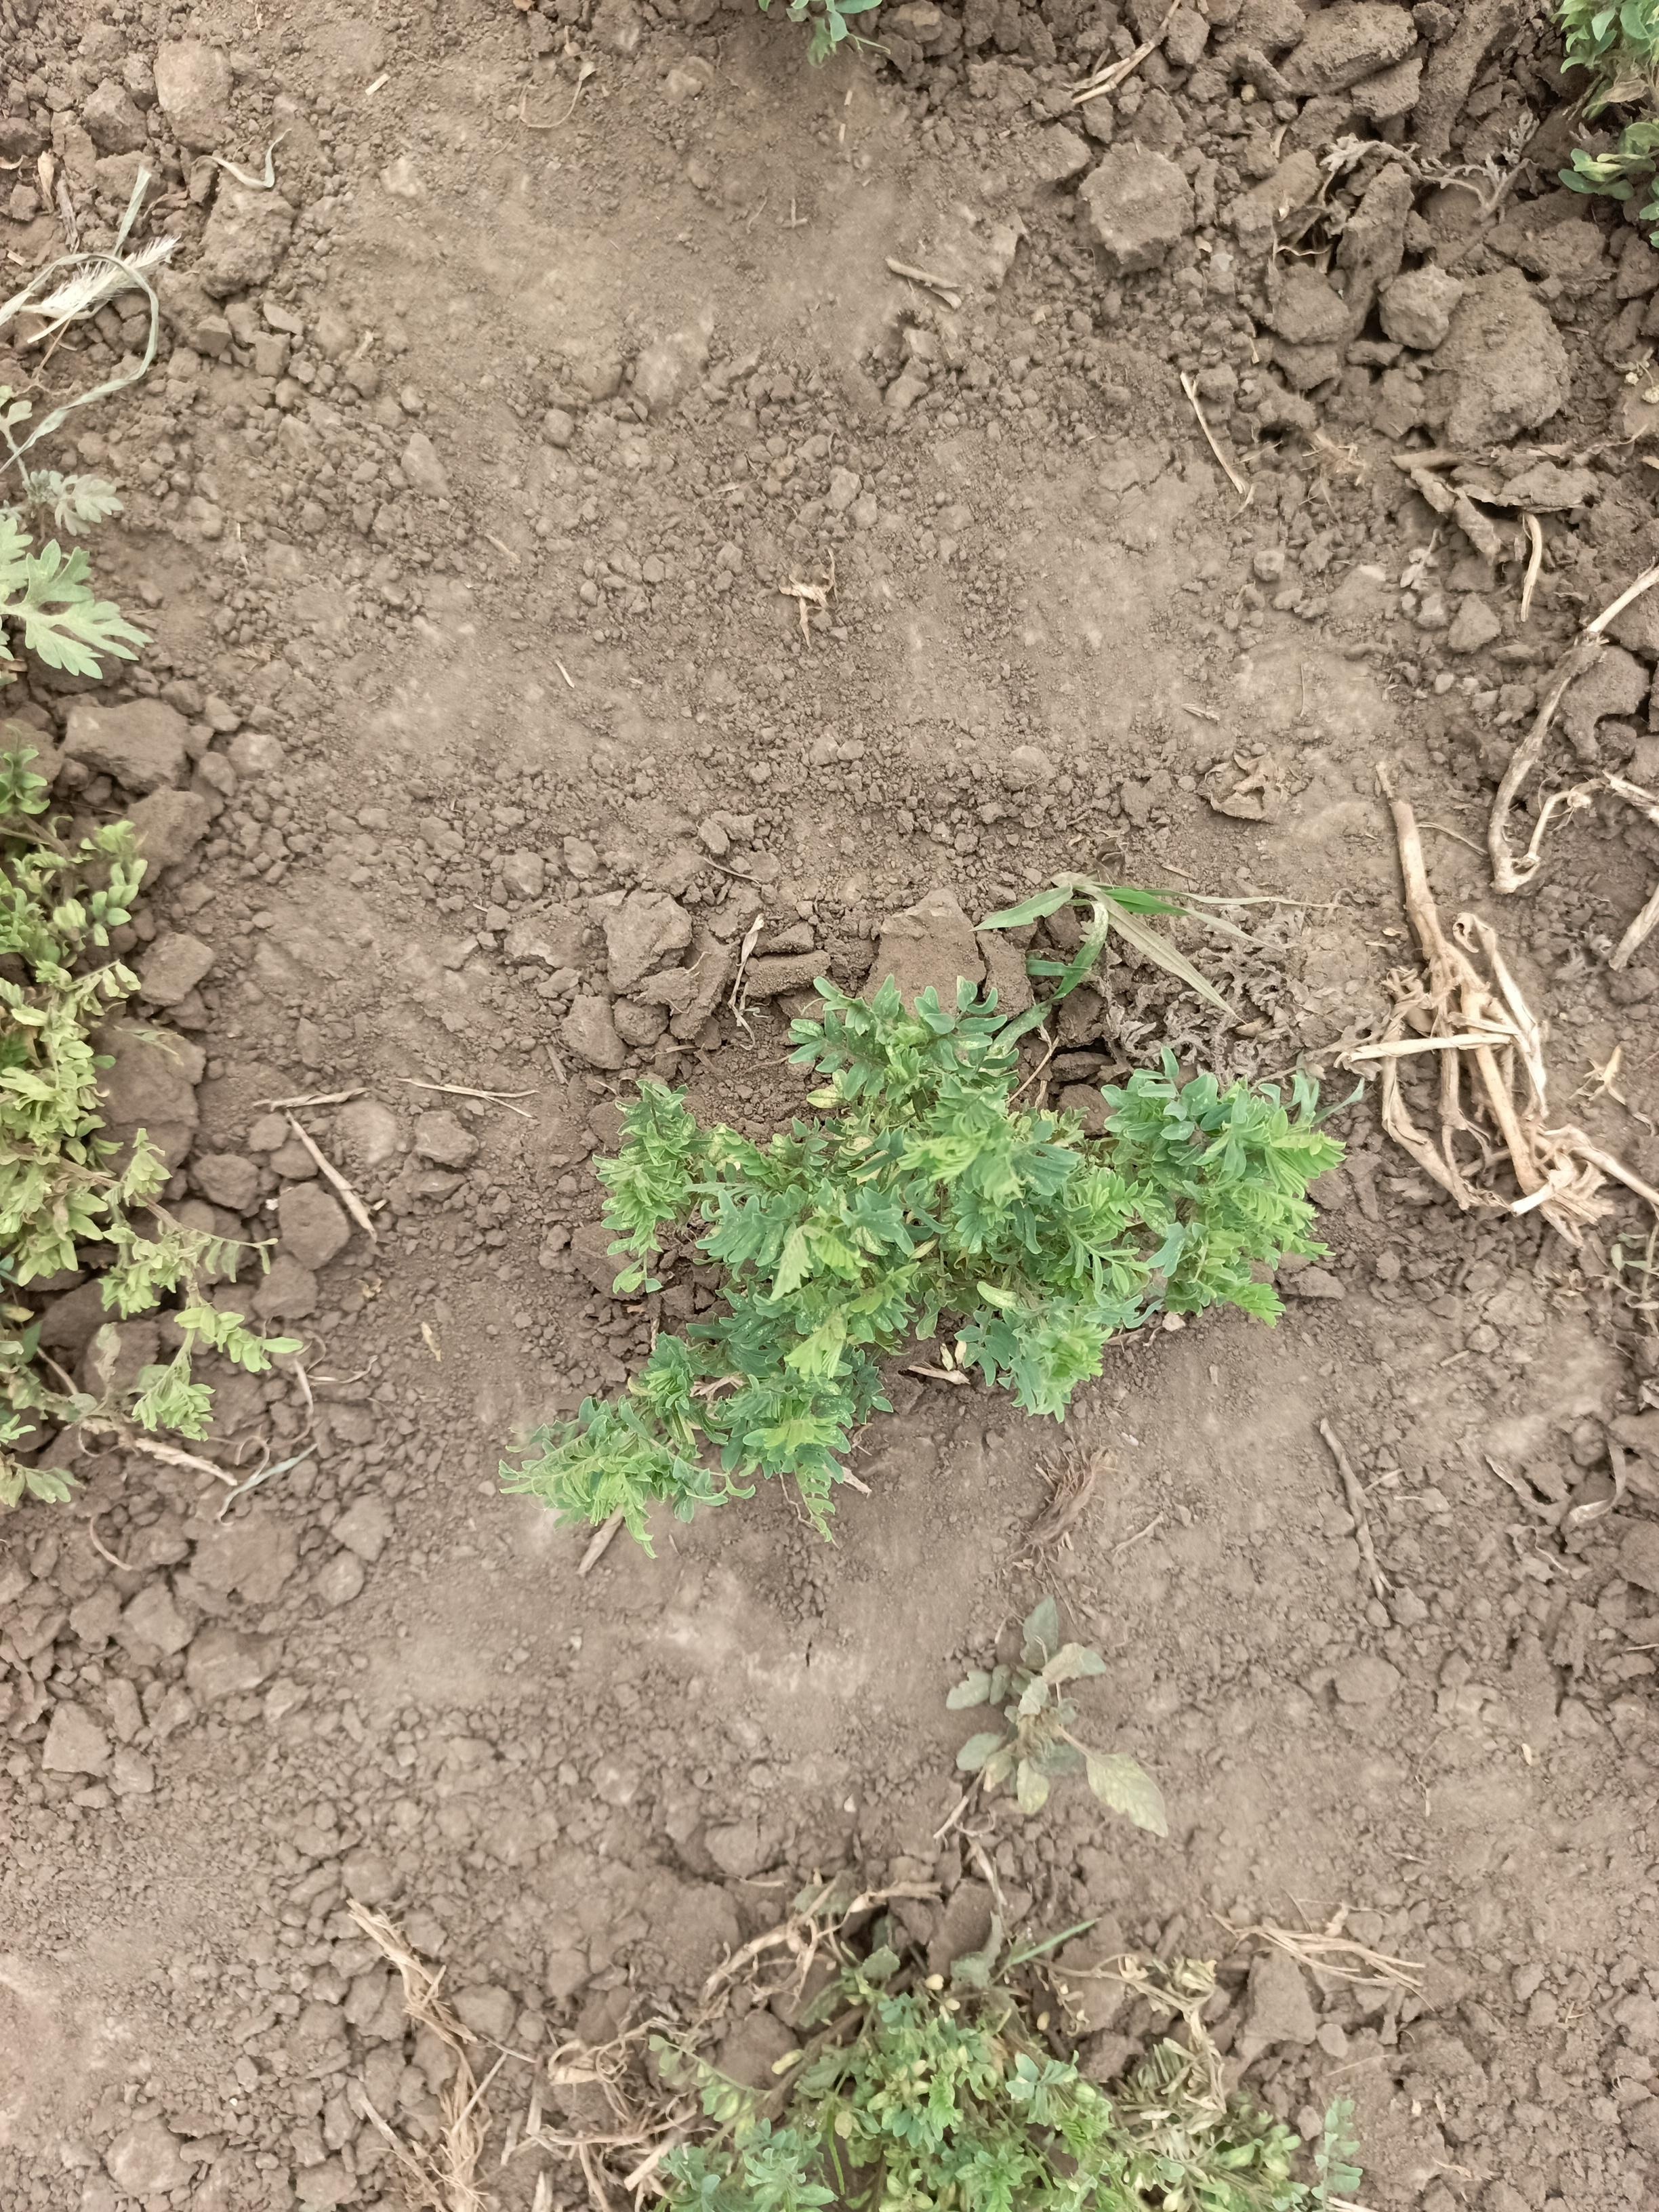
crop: lentil
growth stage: vegetative
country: Tanzania
